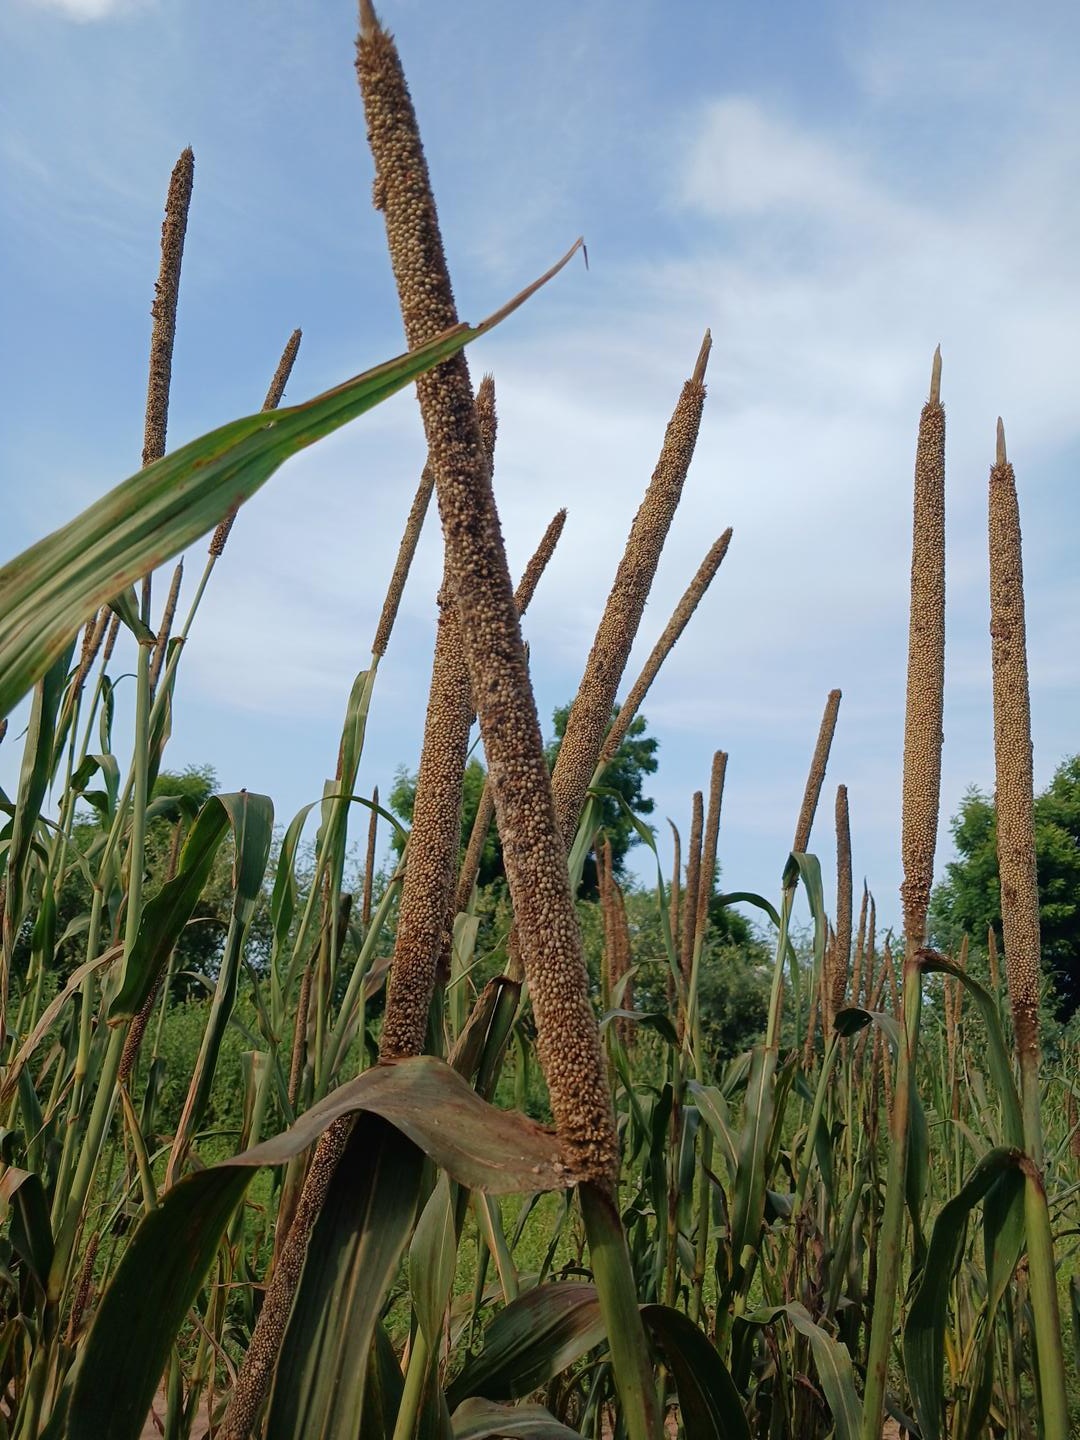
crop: pearl millet
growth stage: maturity
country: Senegal
